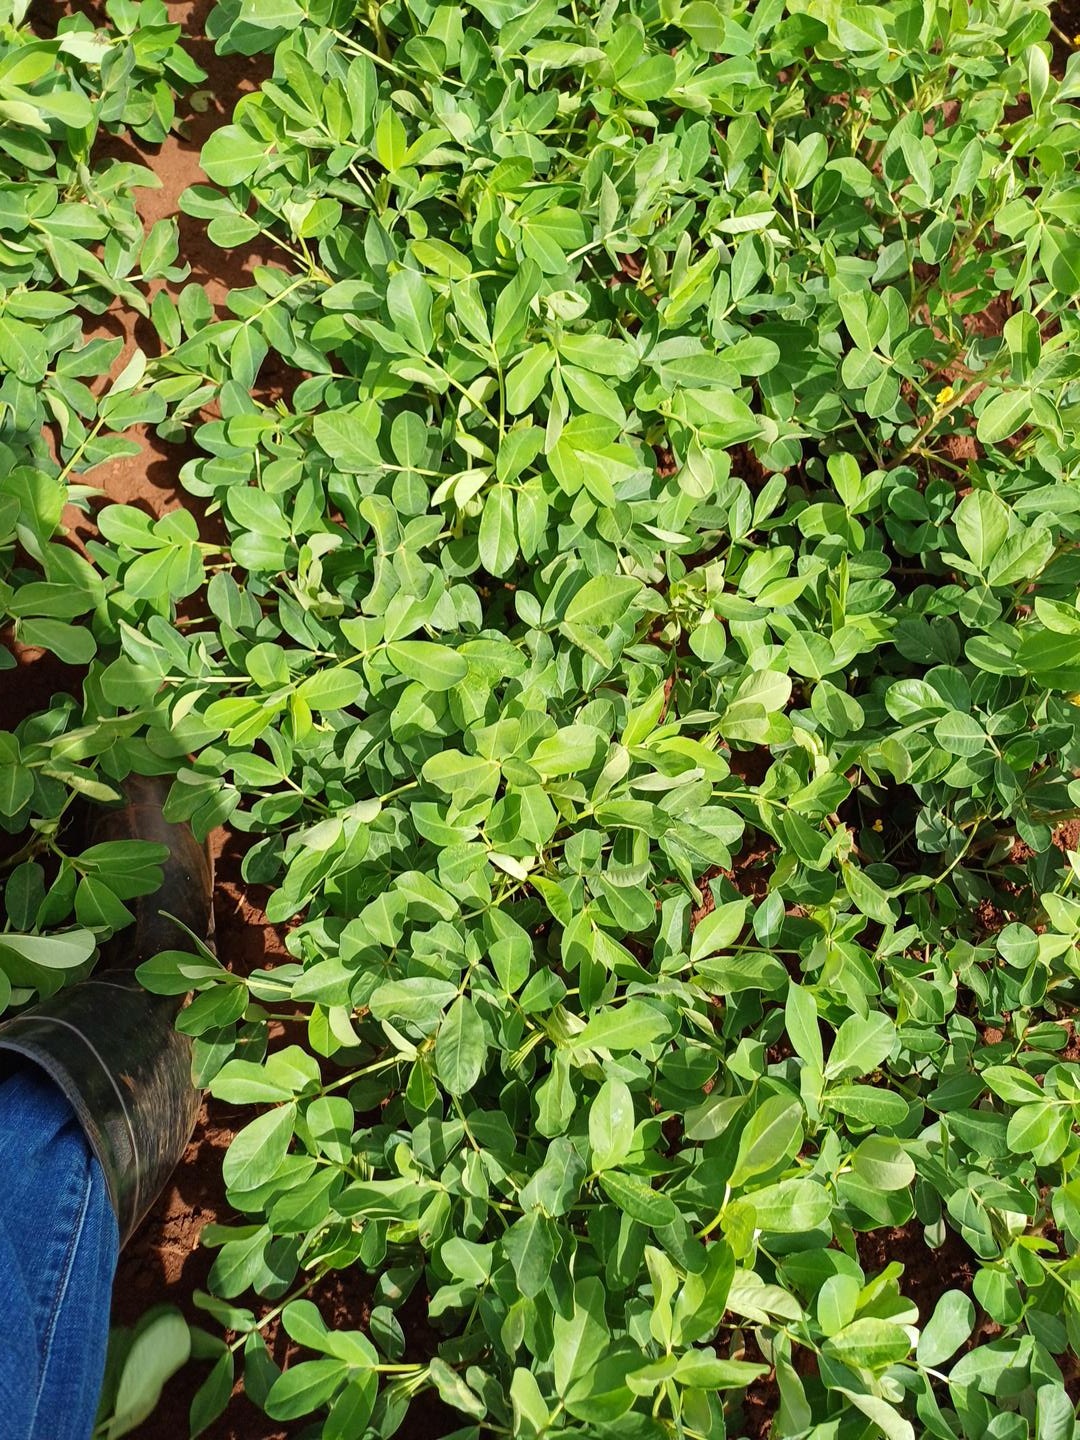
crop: groundnut
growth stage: flowering
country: Kenya
